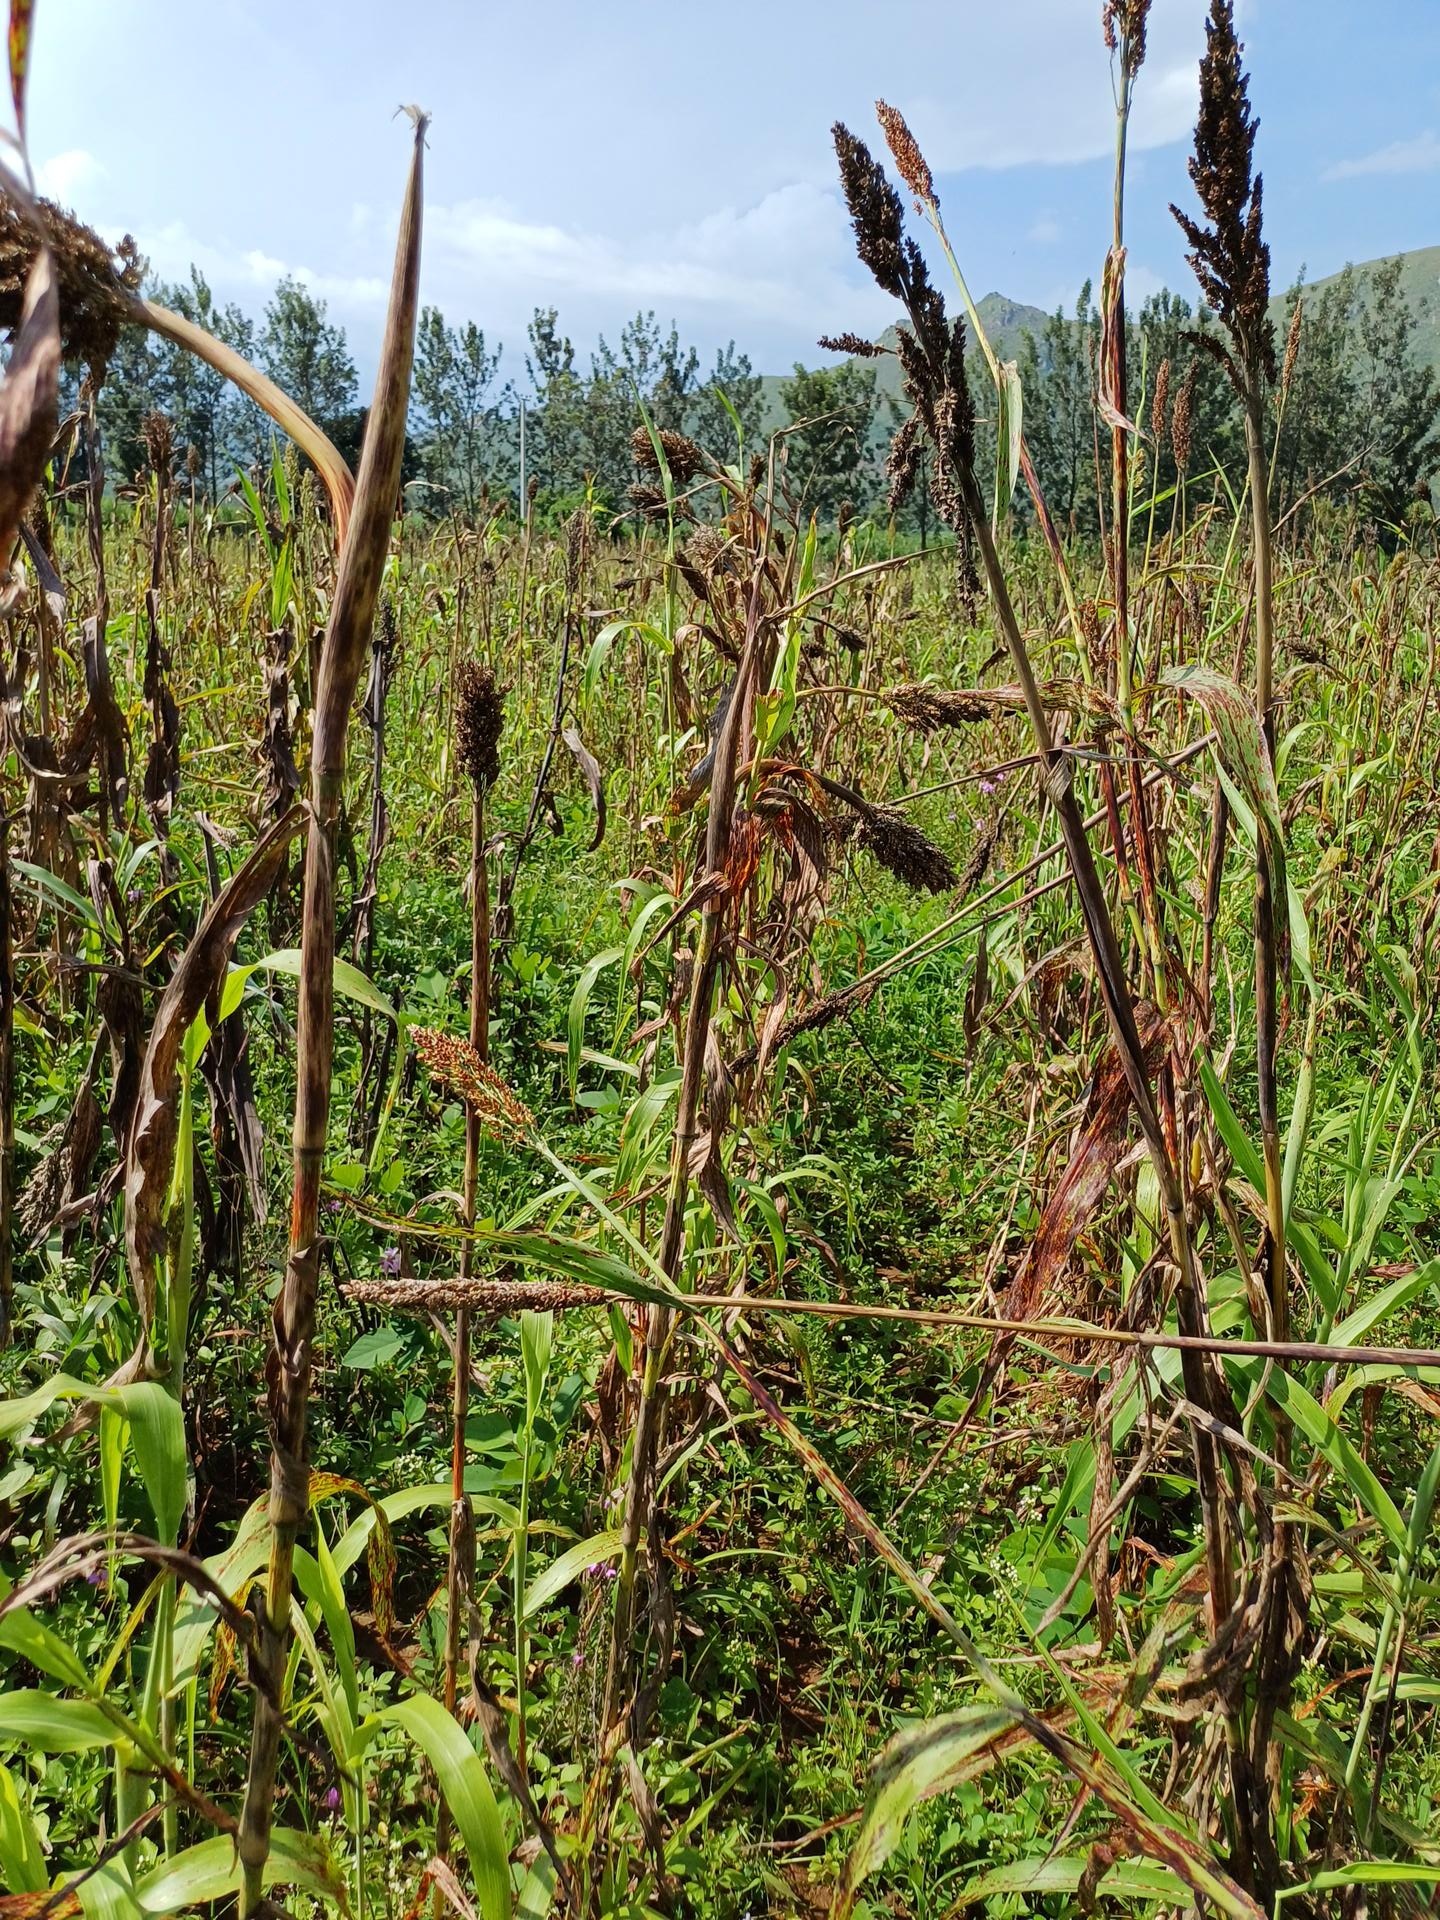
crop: sorghum
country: Kenya
